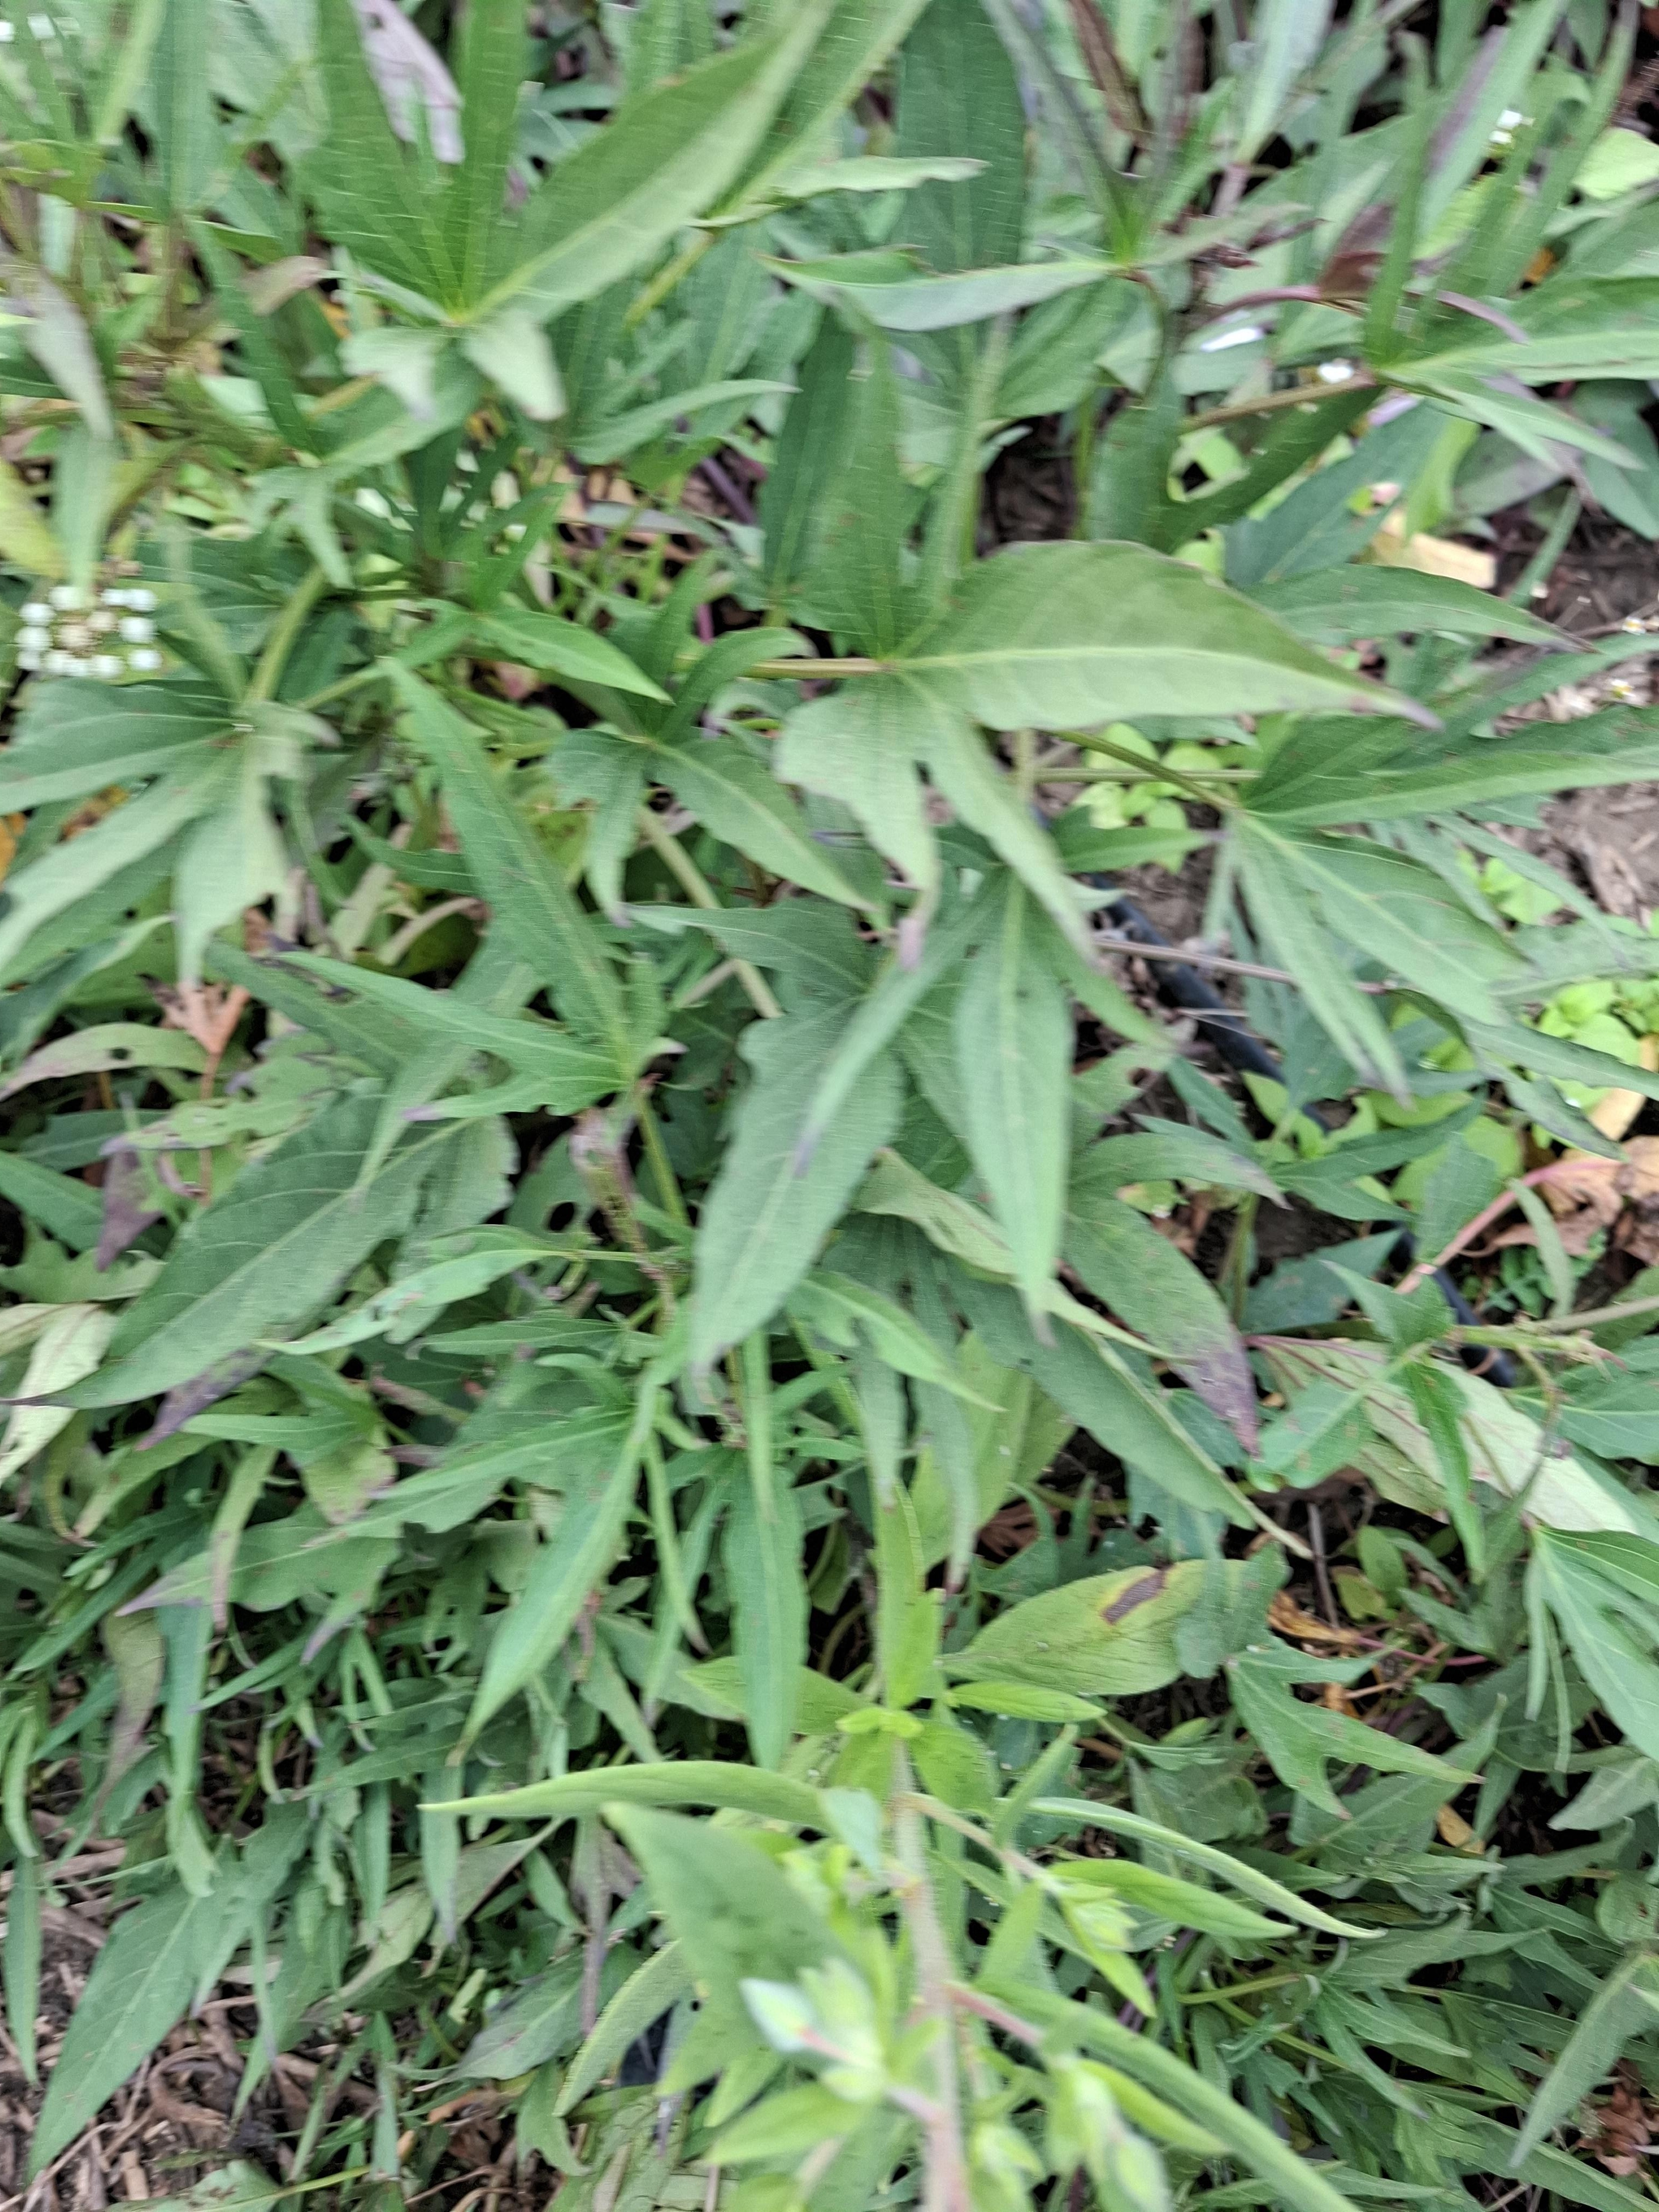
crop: sweet potato
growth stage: flowering
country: Tanzania
